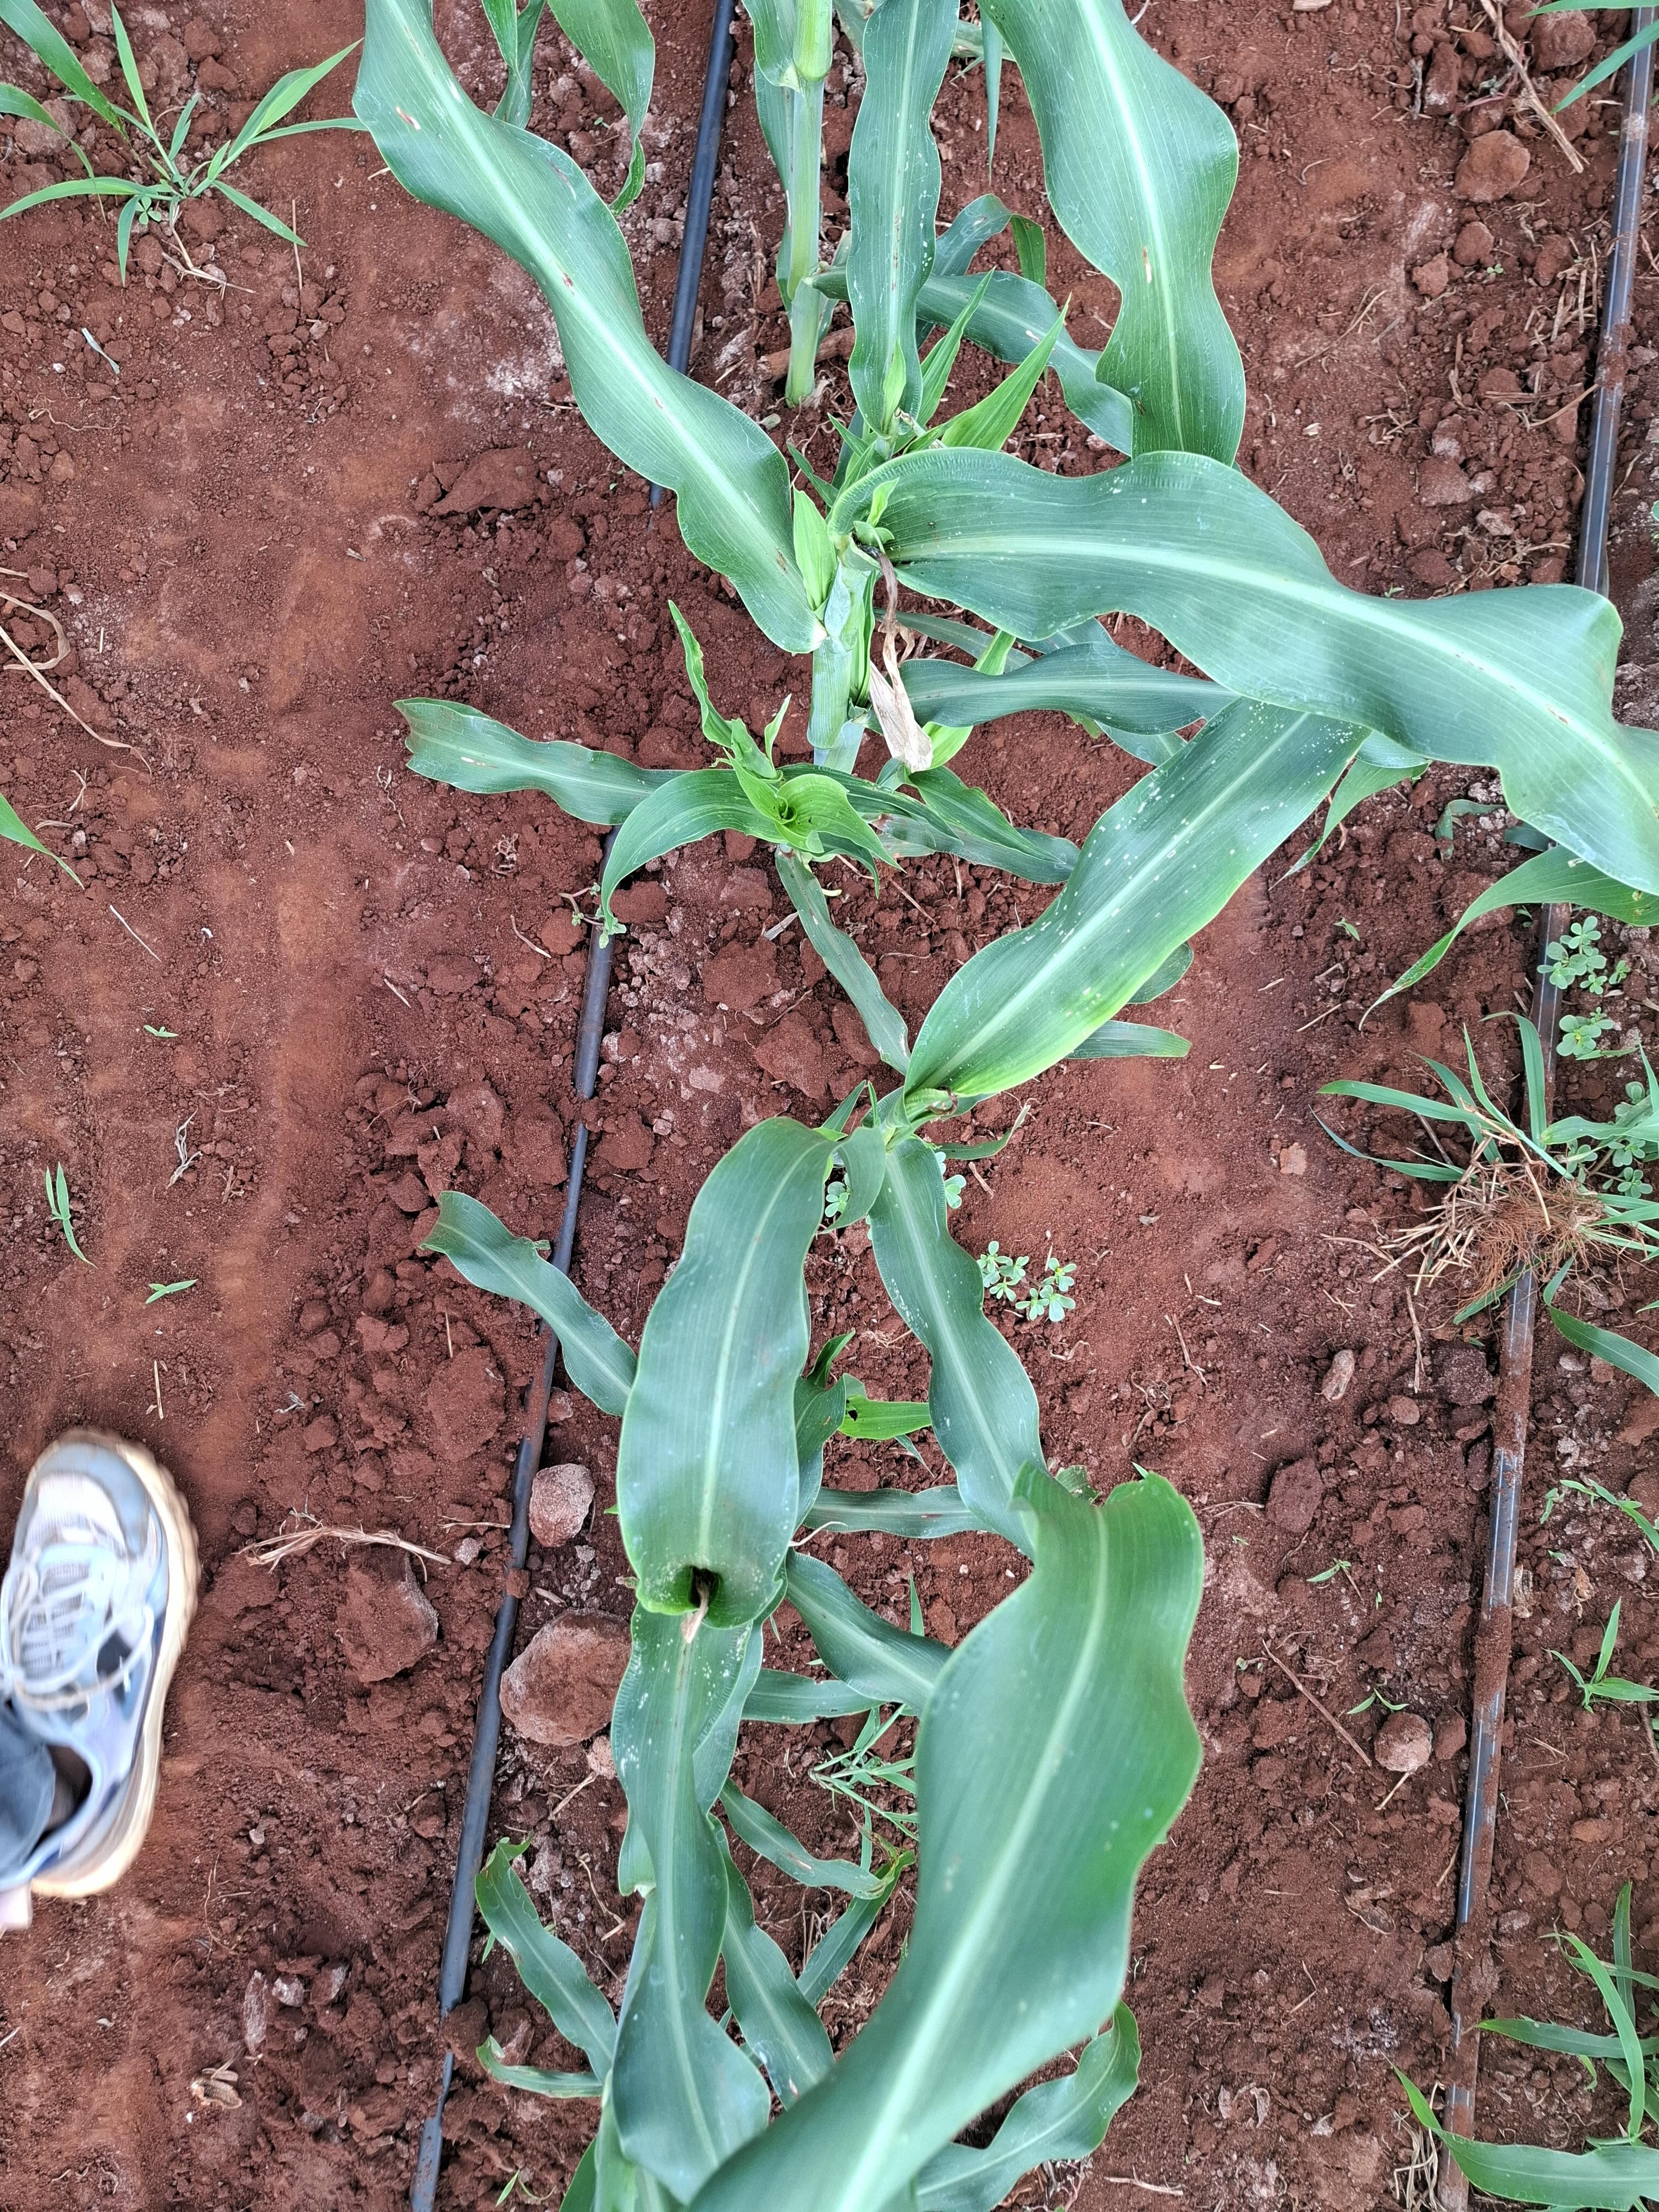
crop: sorghum
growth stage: elongation stem
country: Kenya
